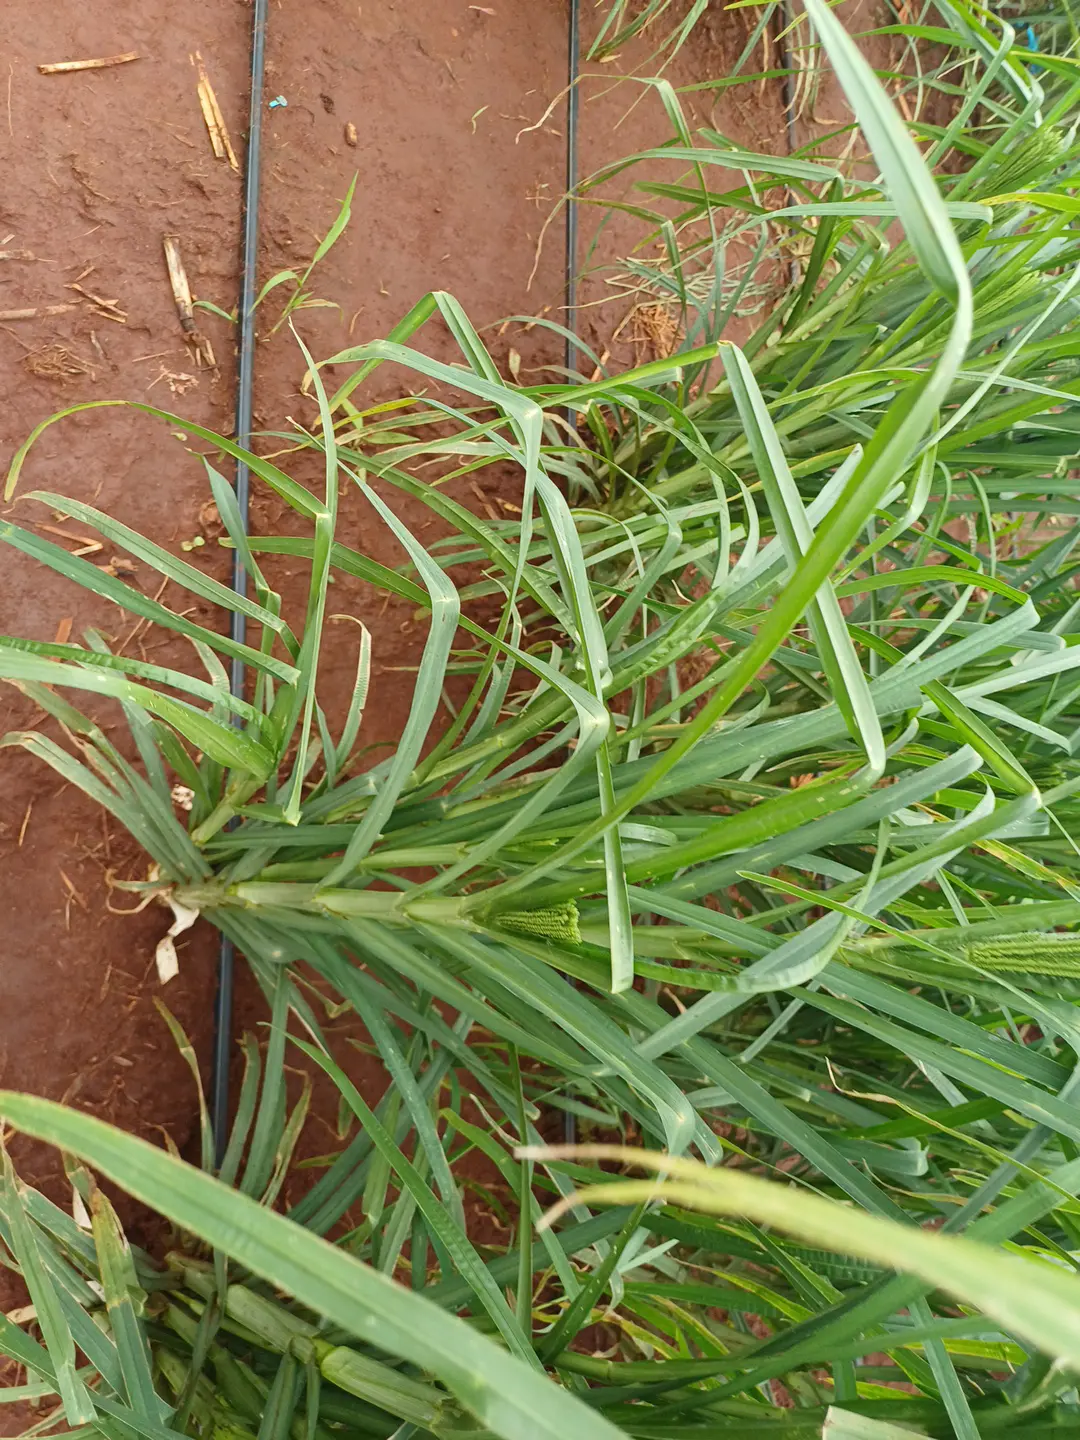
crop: finger millet
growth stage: heading tuber
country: Kenya
